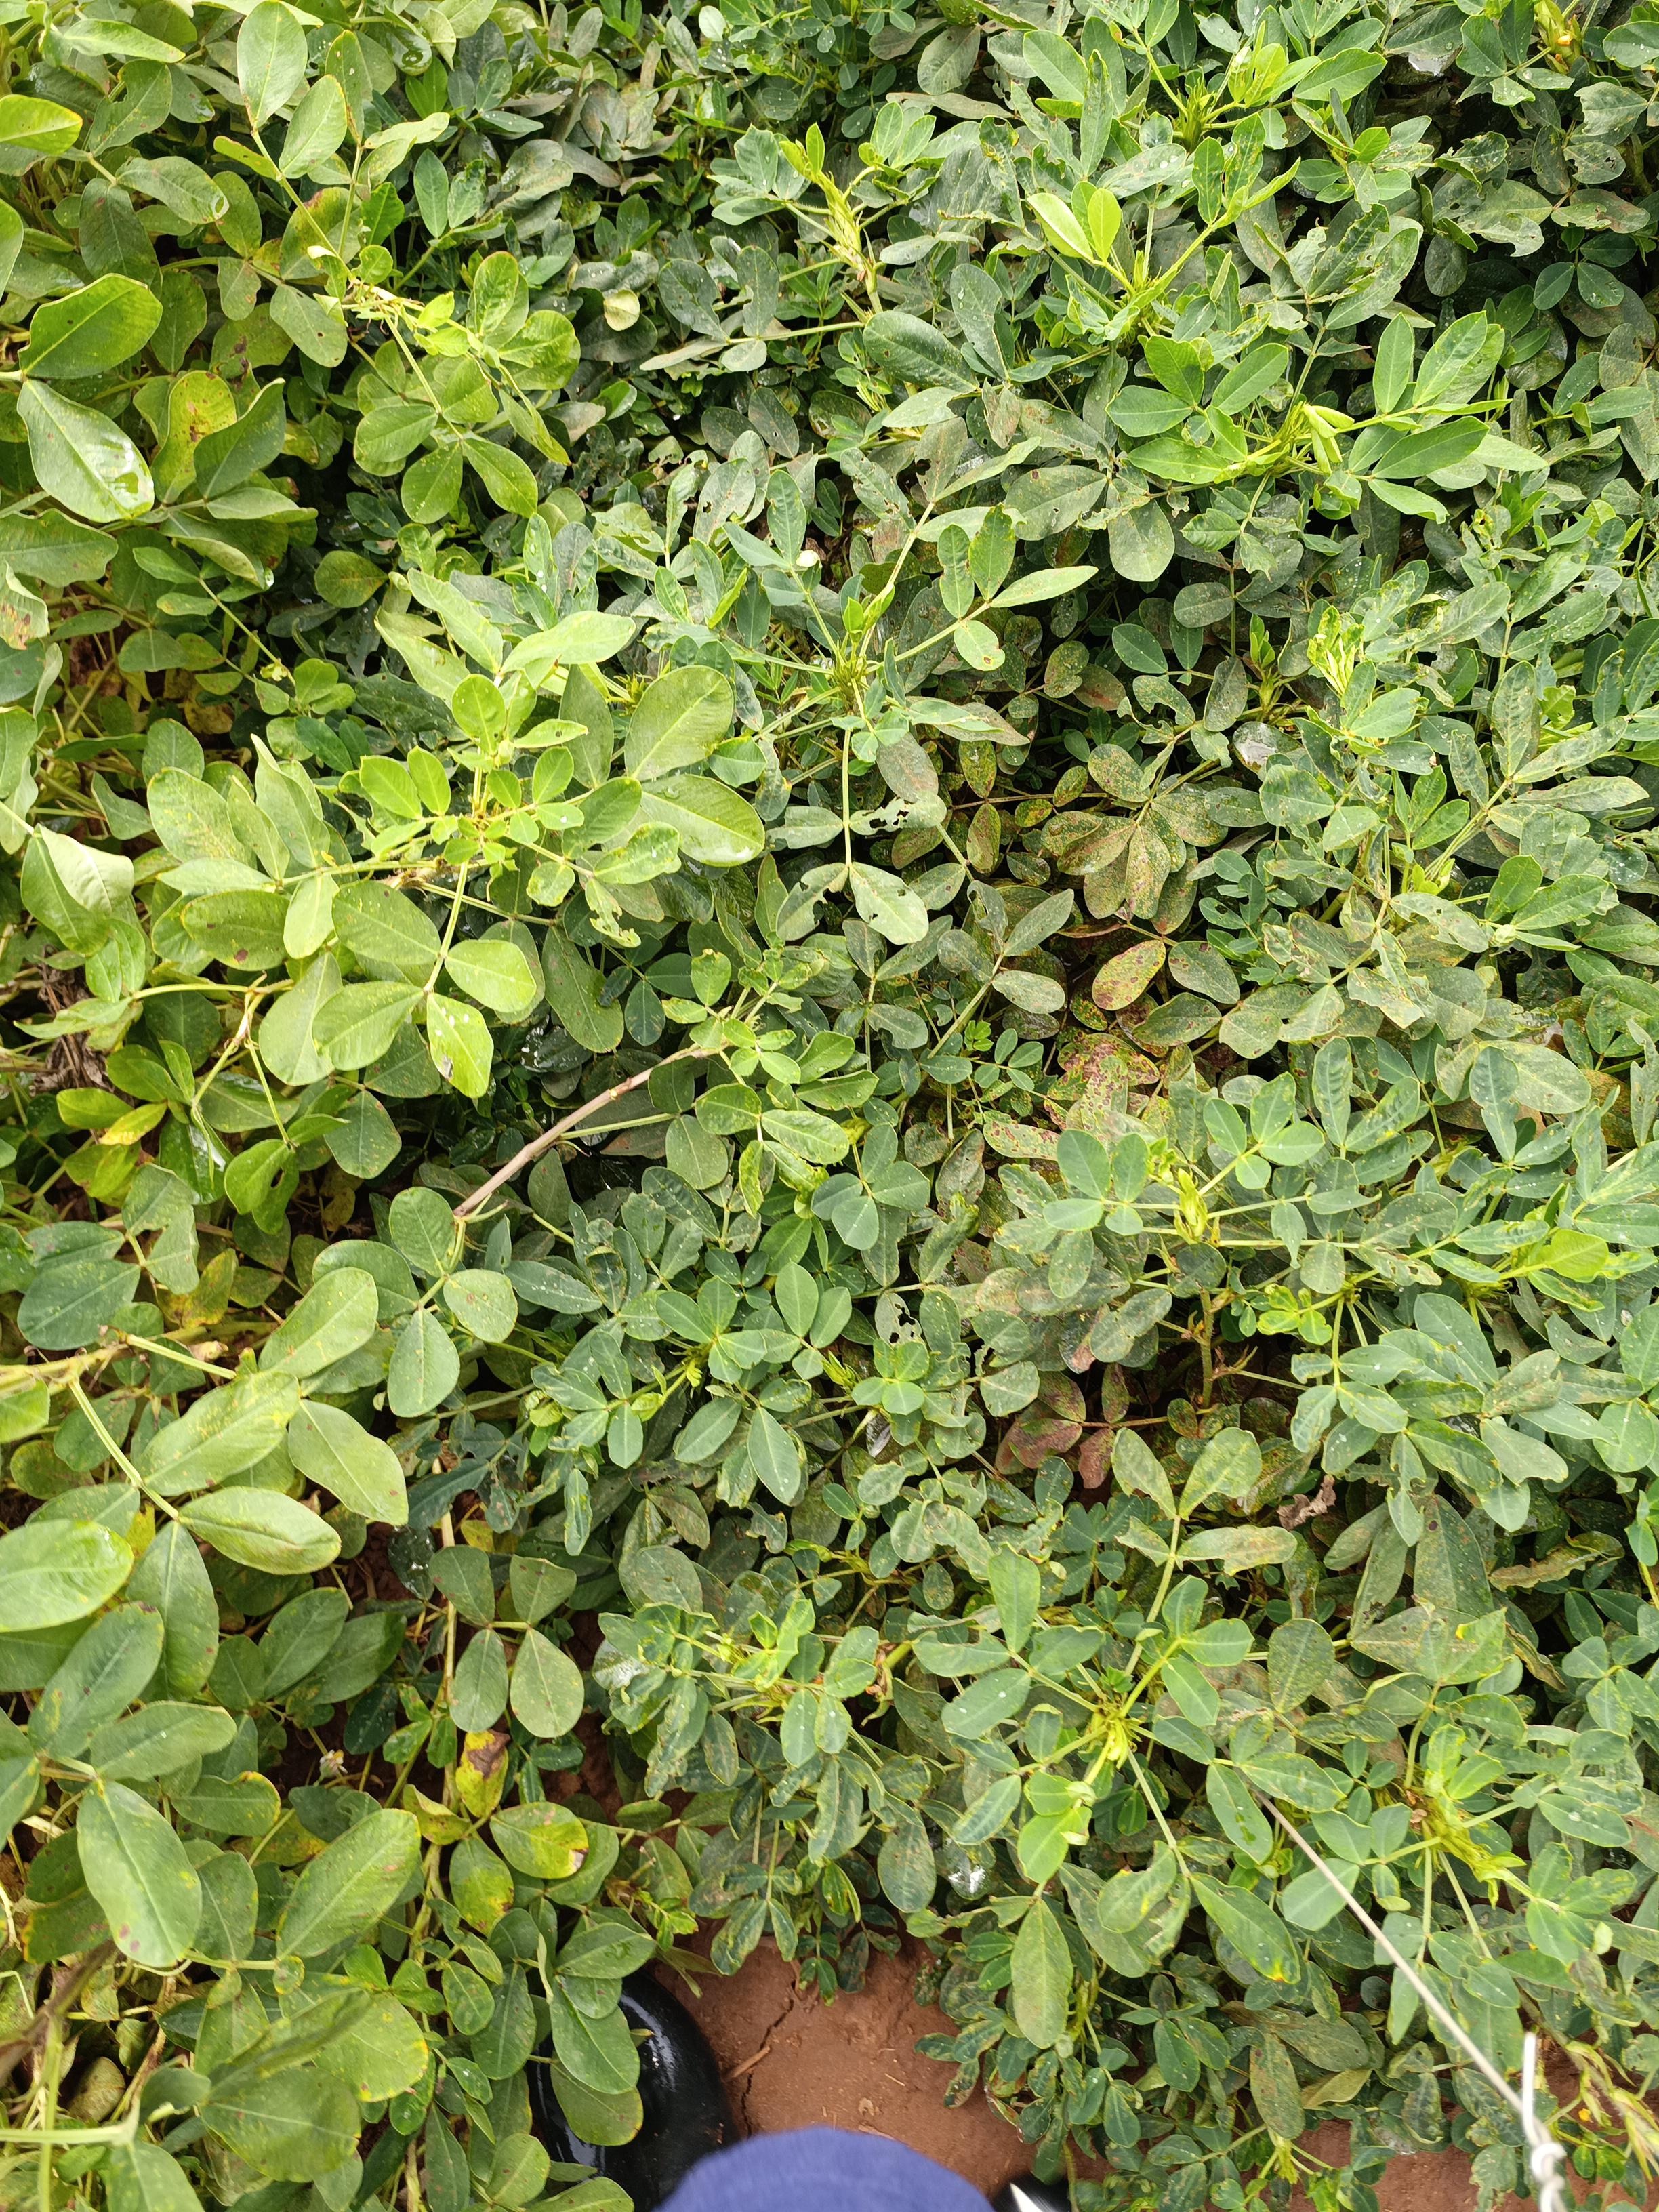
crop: groundnut
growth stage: pegging
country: Kenya
